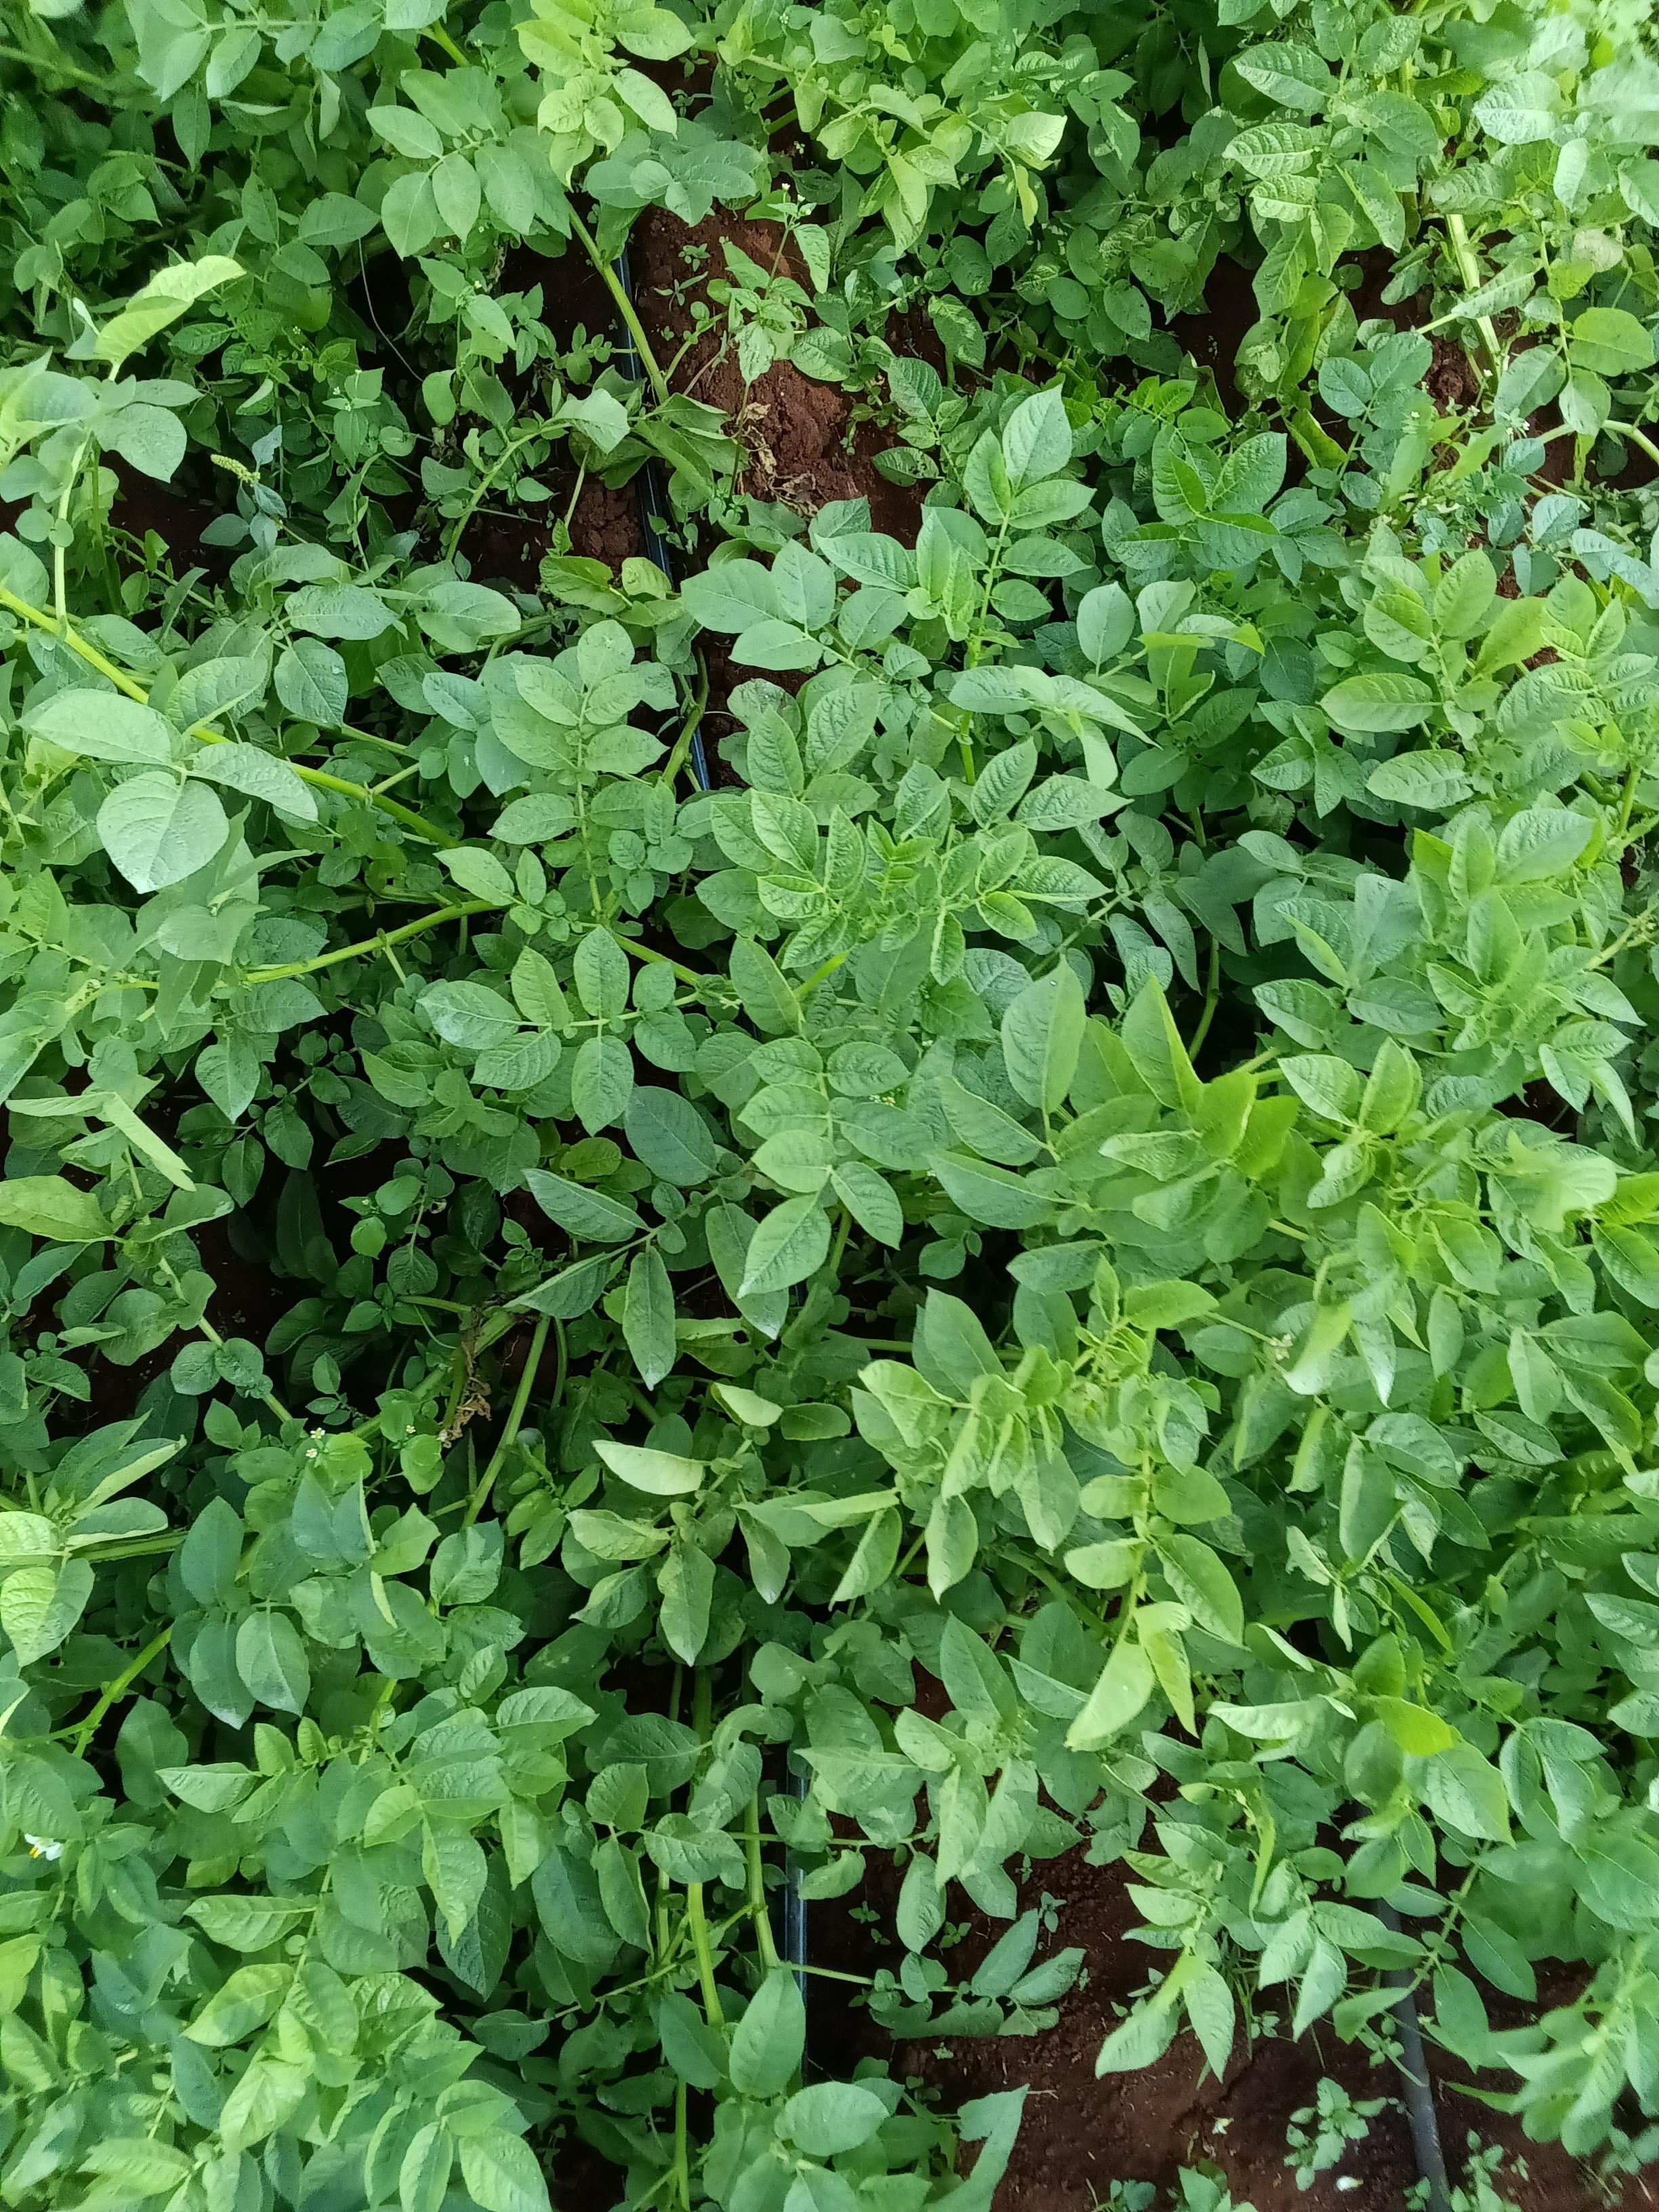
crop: potato
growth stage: vegetative
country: Kenya
